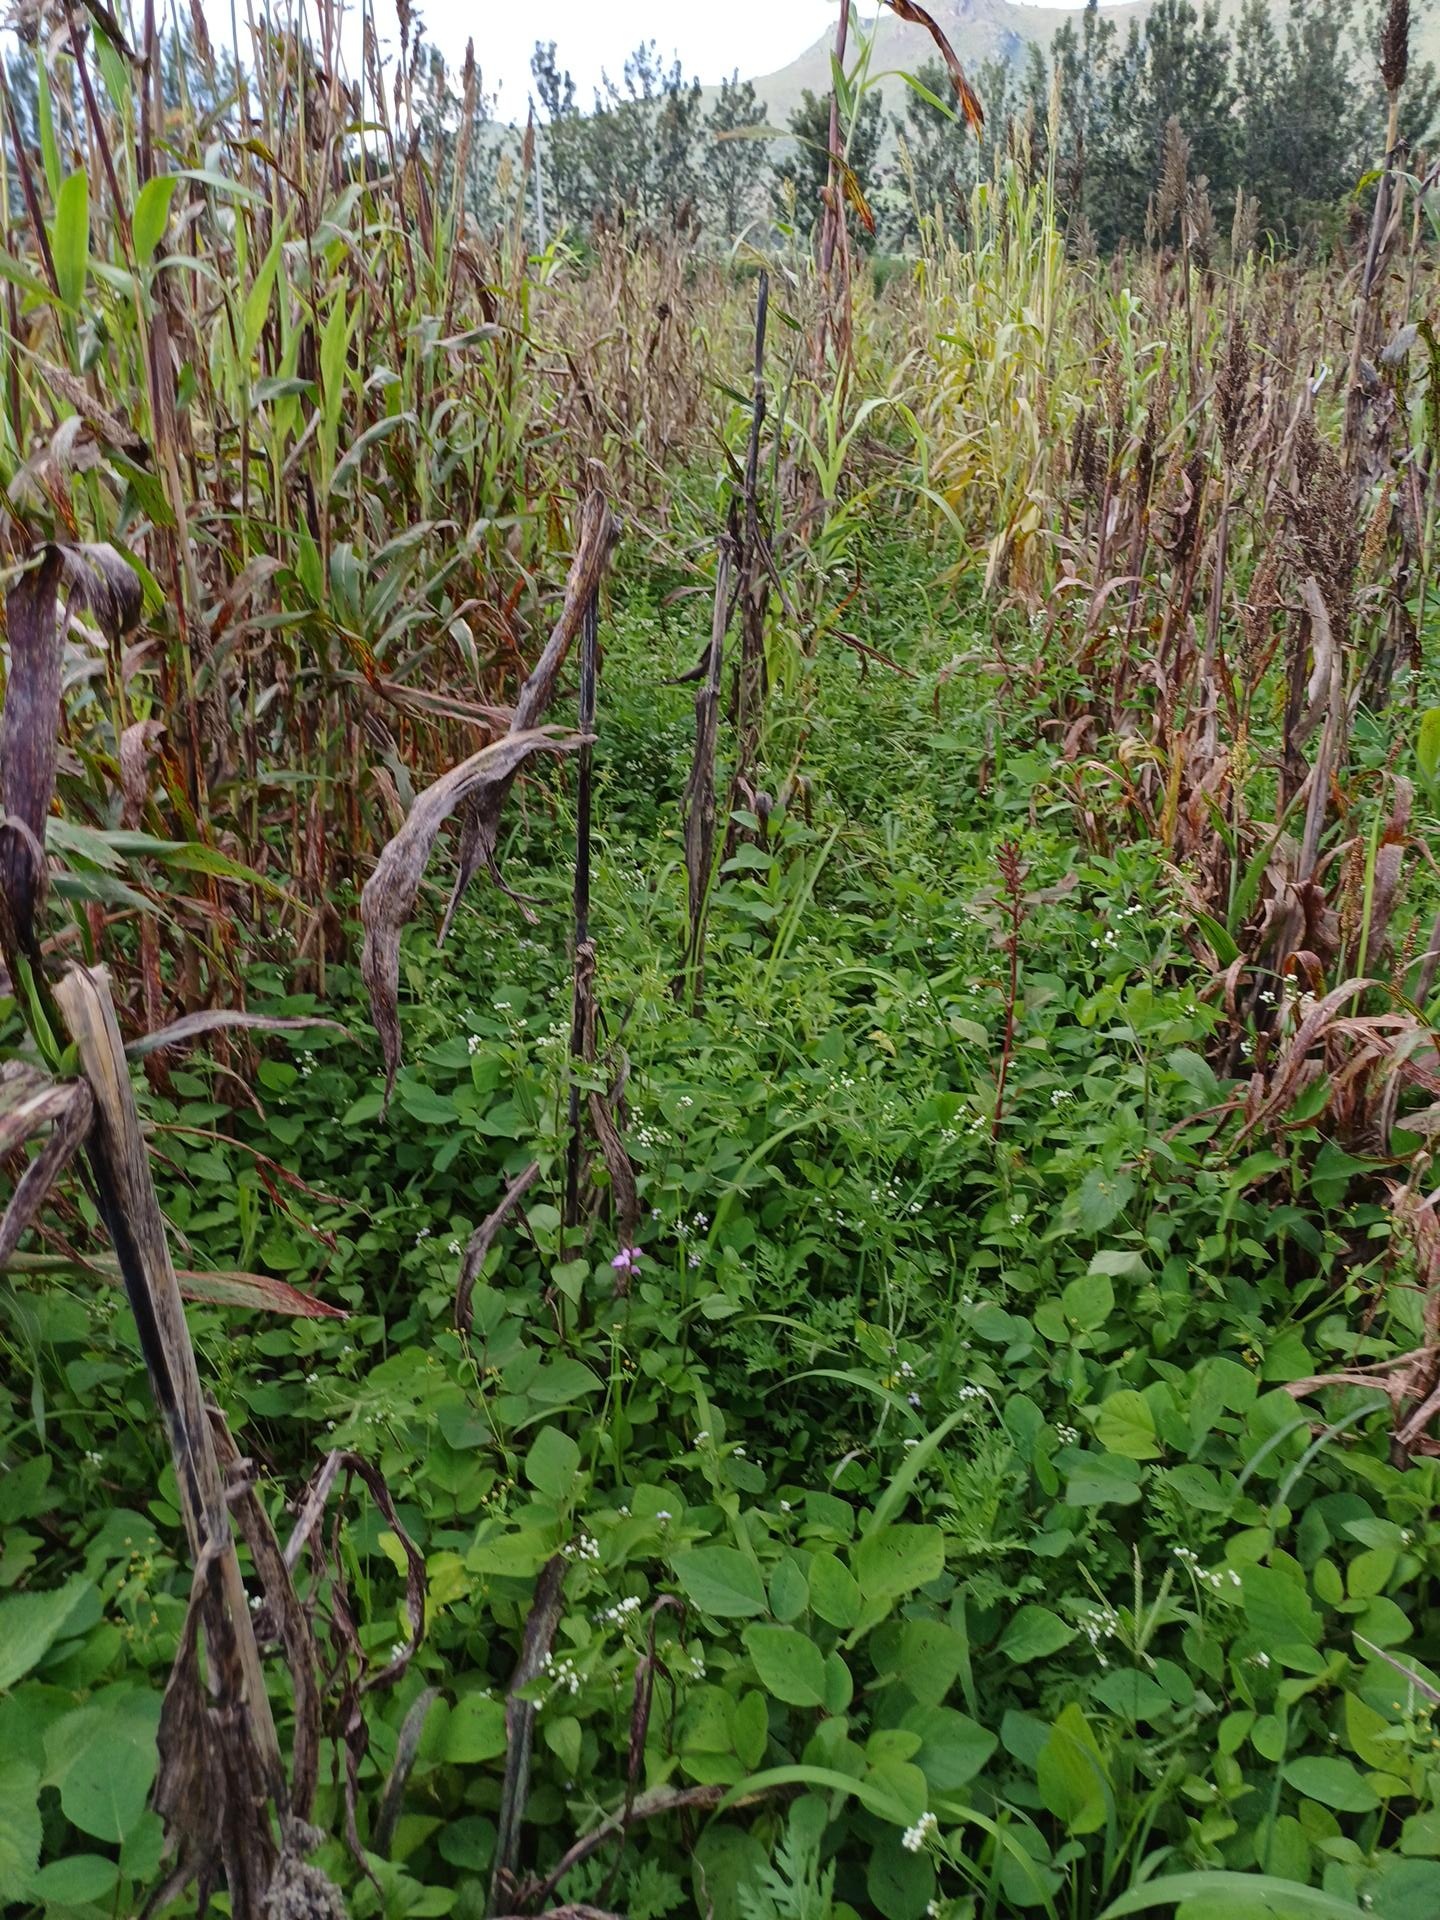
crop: sorghum
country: Kenya
